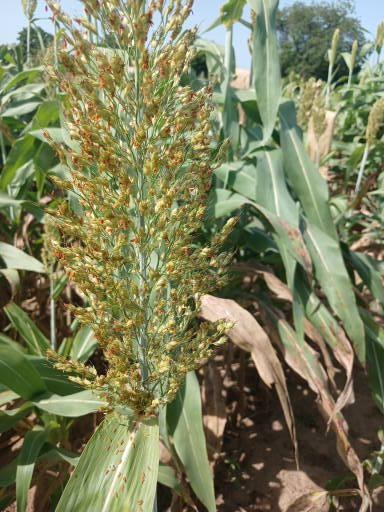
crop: sorghum
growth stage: filling grain
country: Senegal
